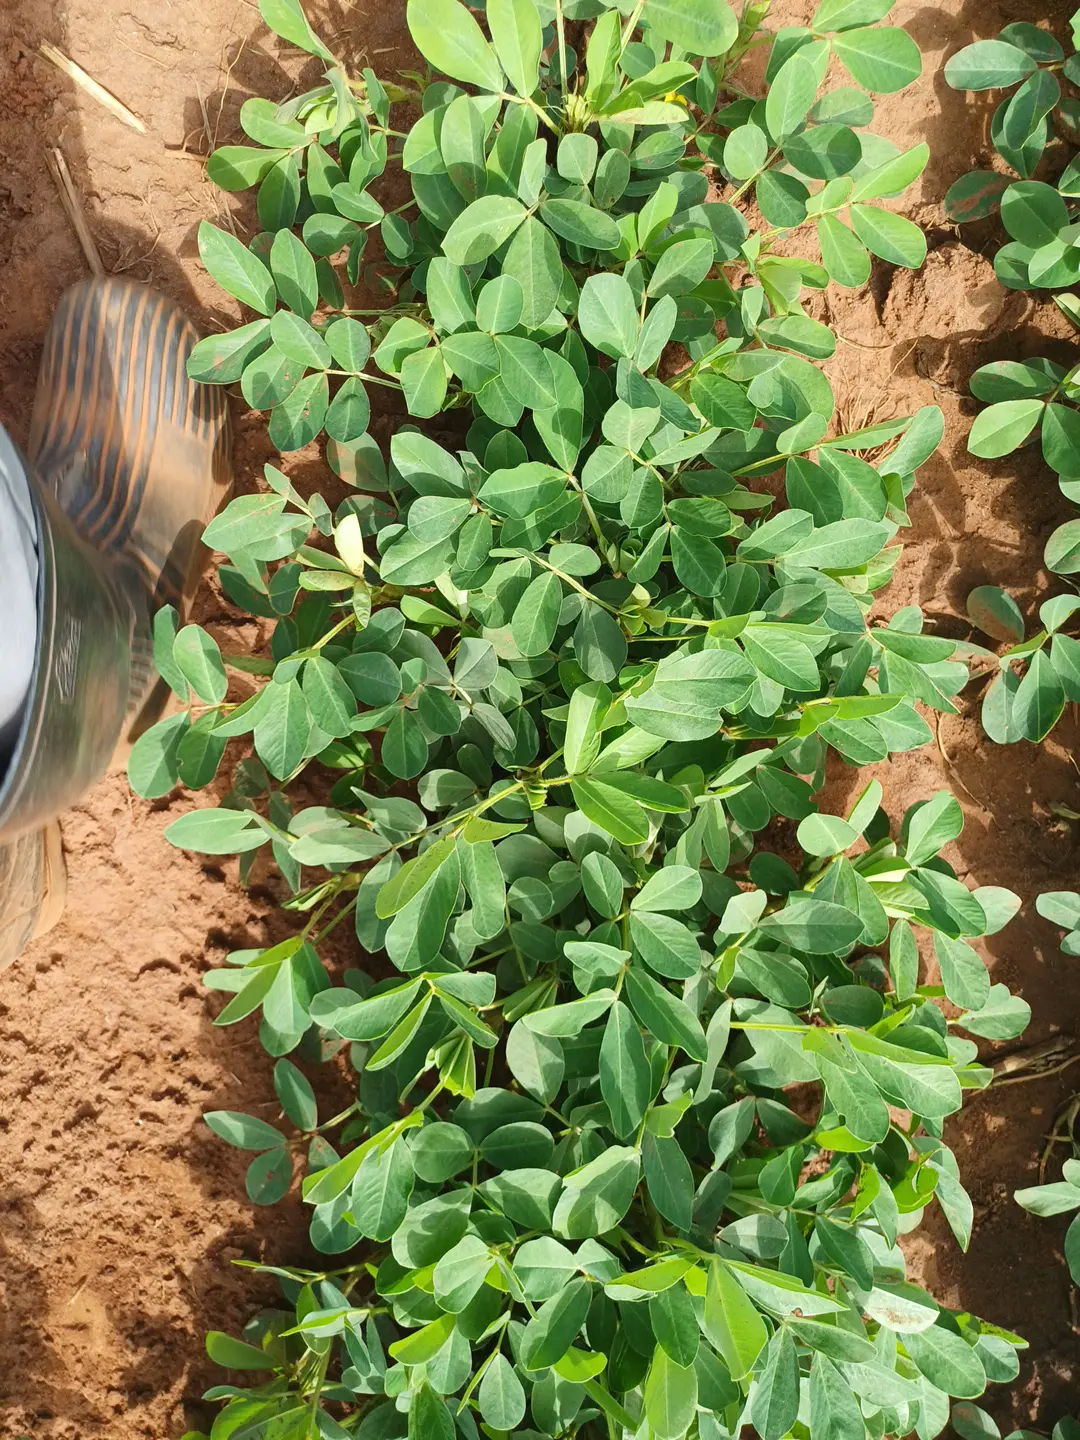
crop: groundnut
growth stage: flowering
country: Kenya
